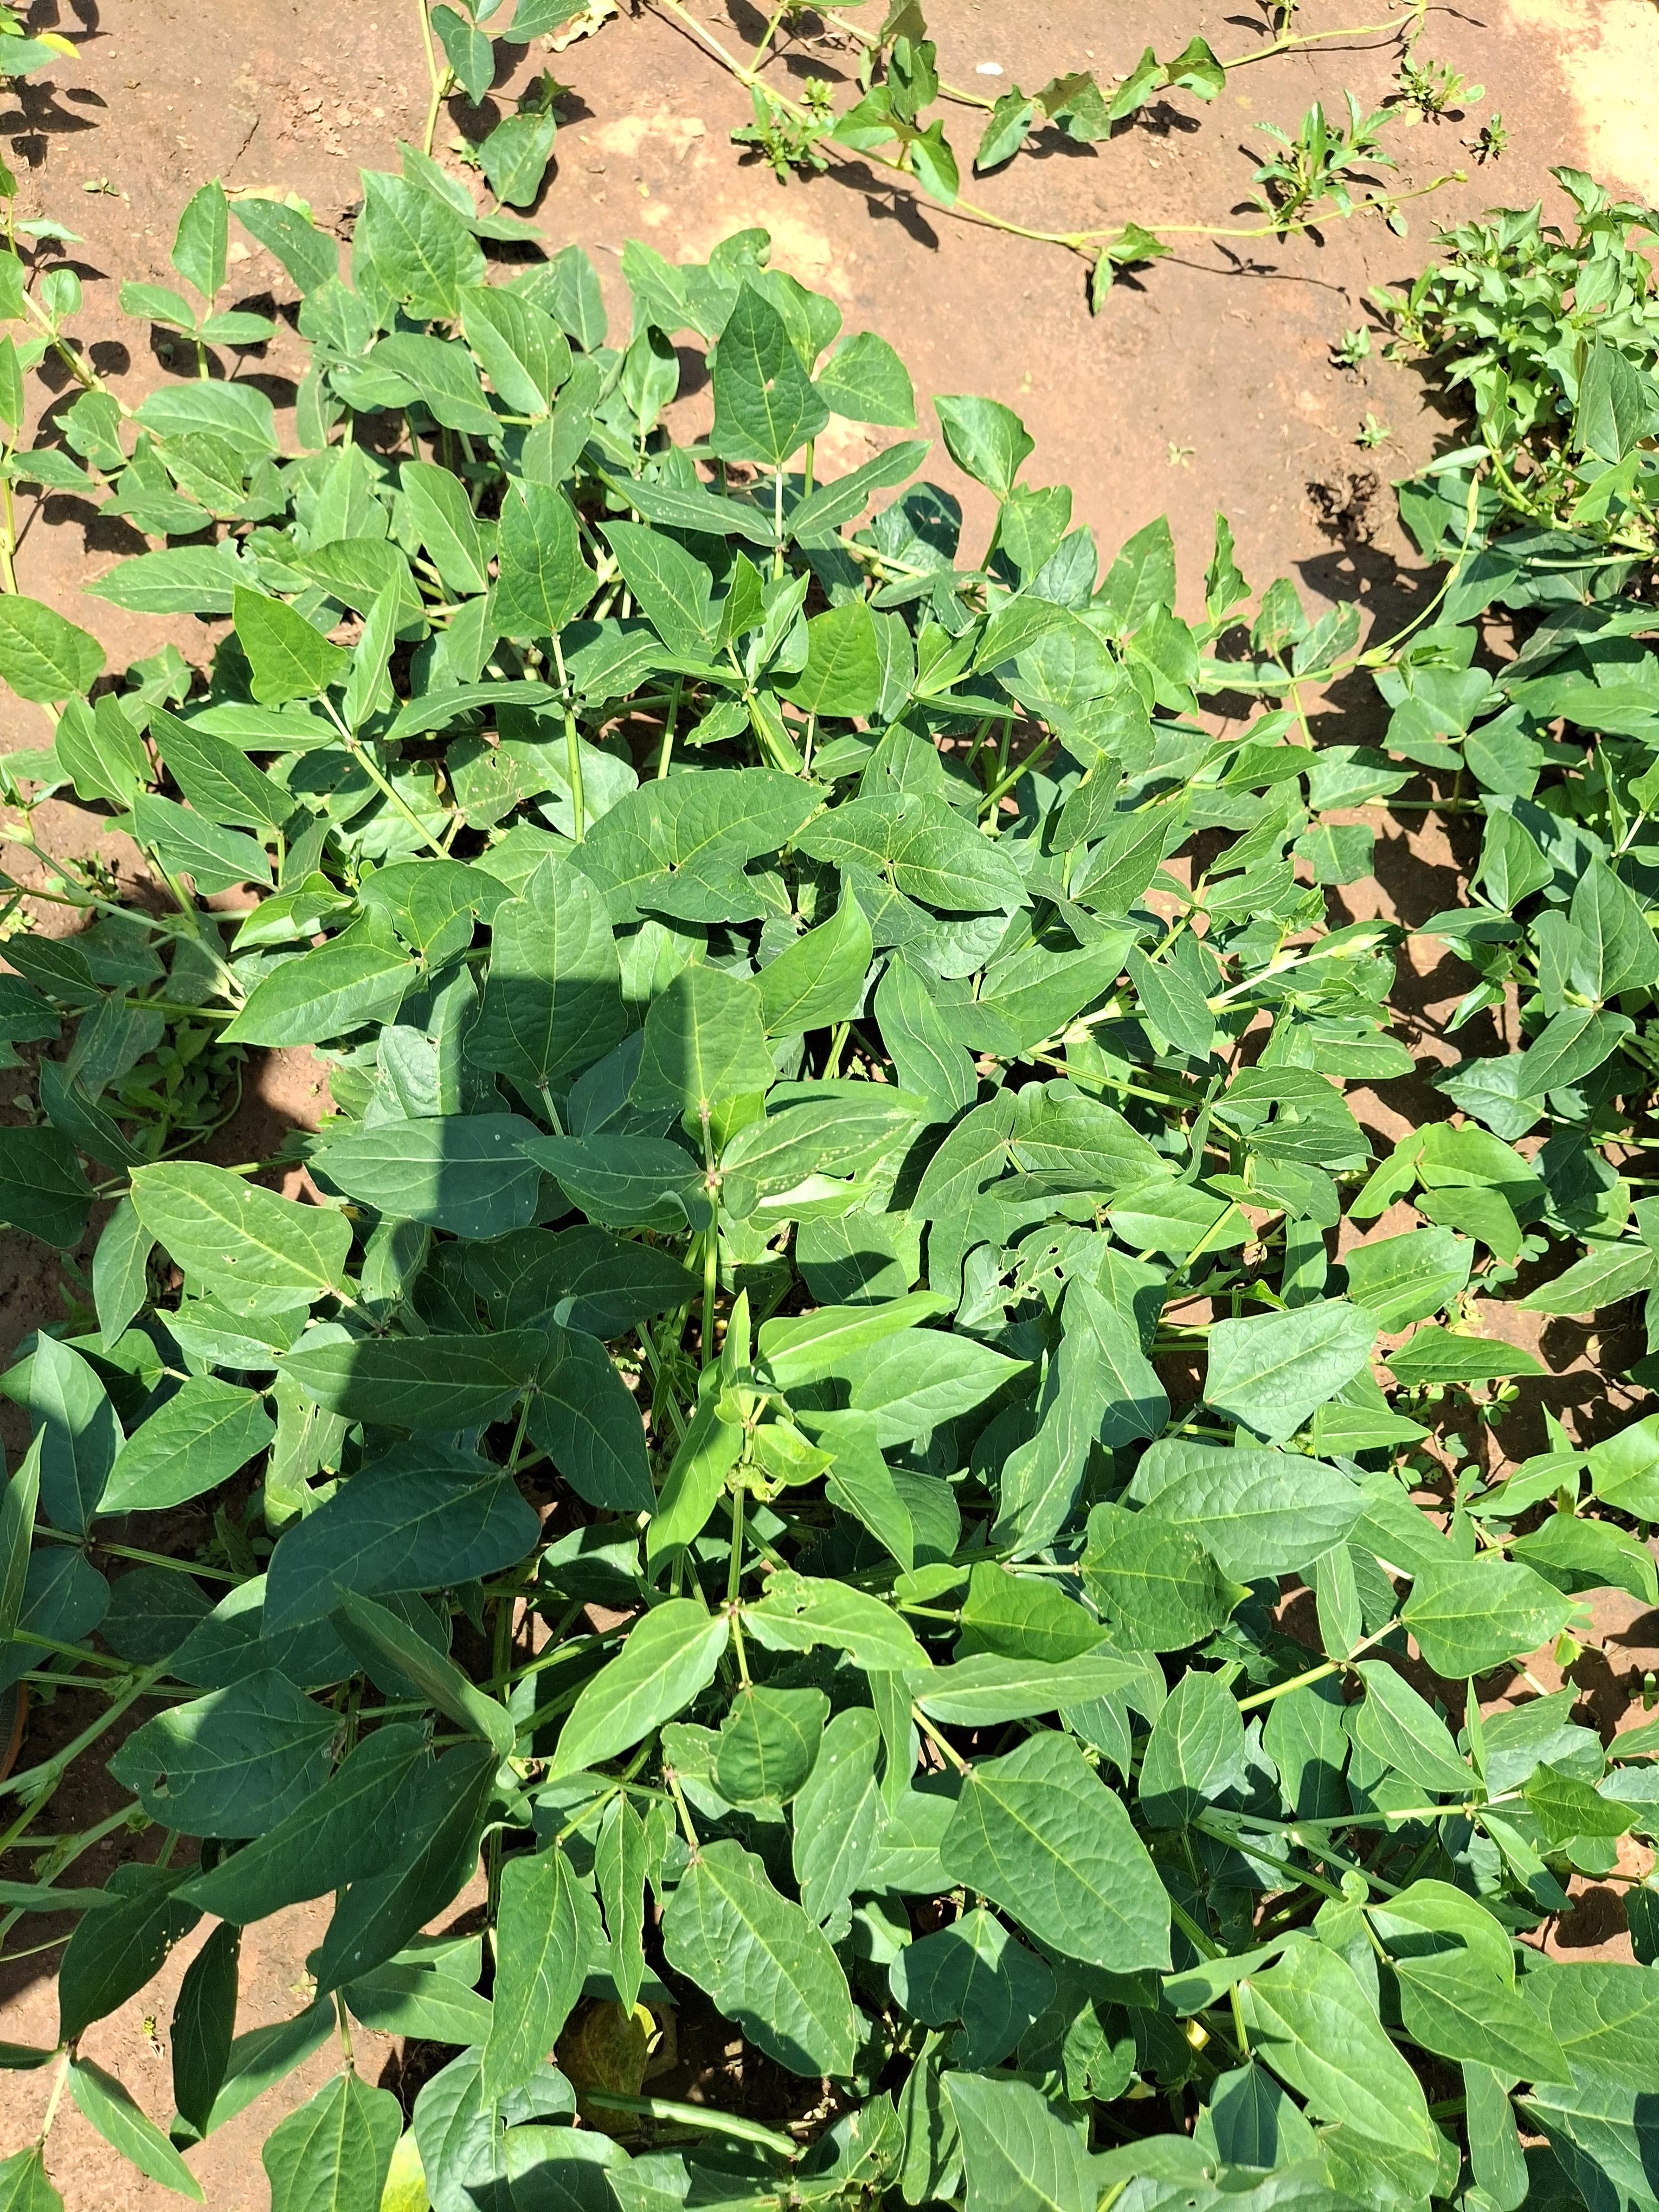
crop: cowpea
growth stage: flowering
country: Nigeria
